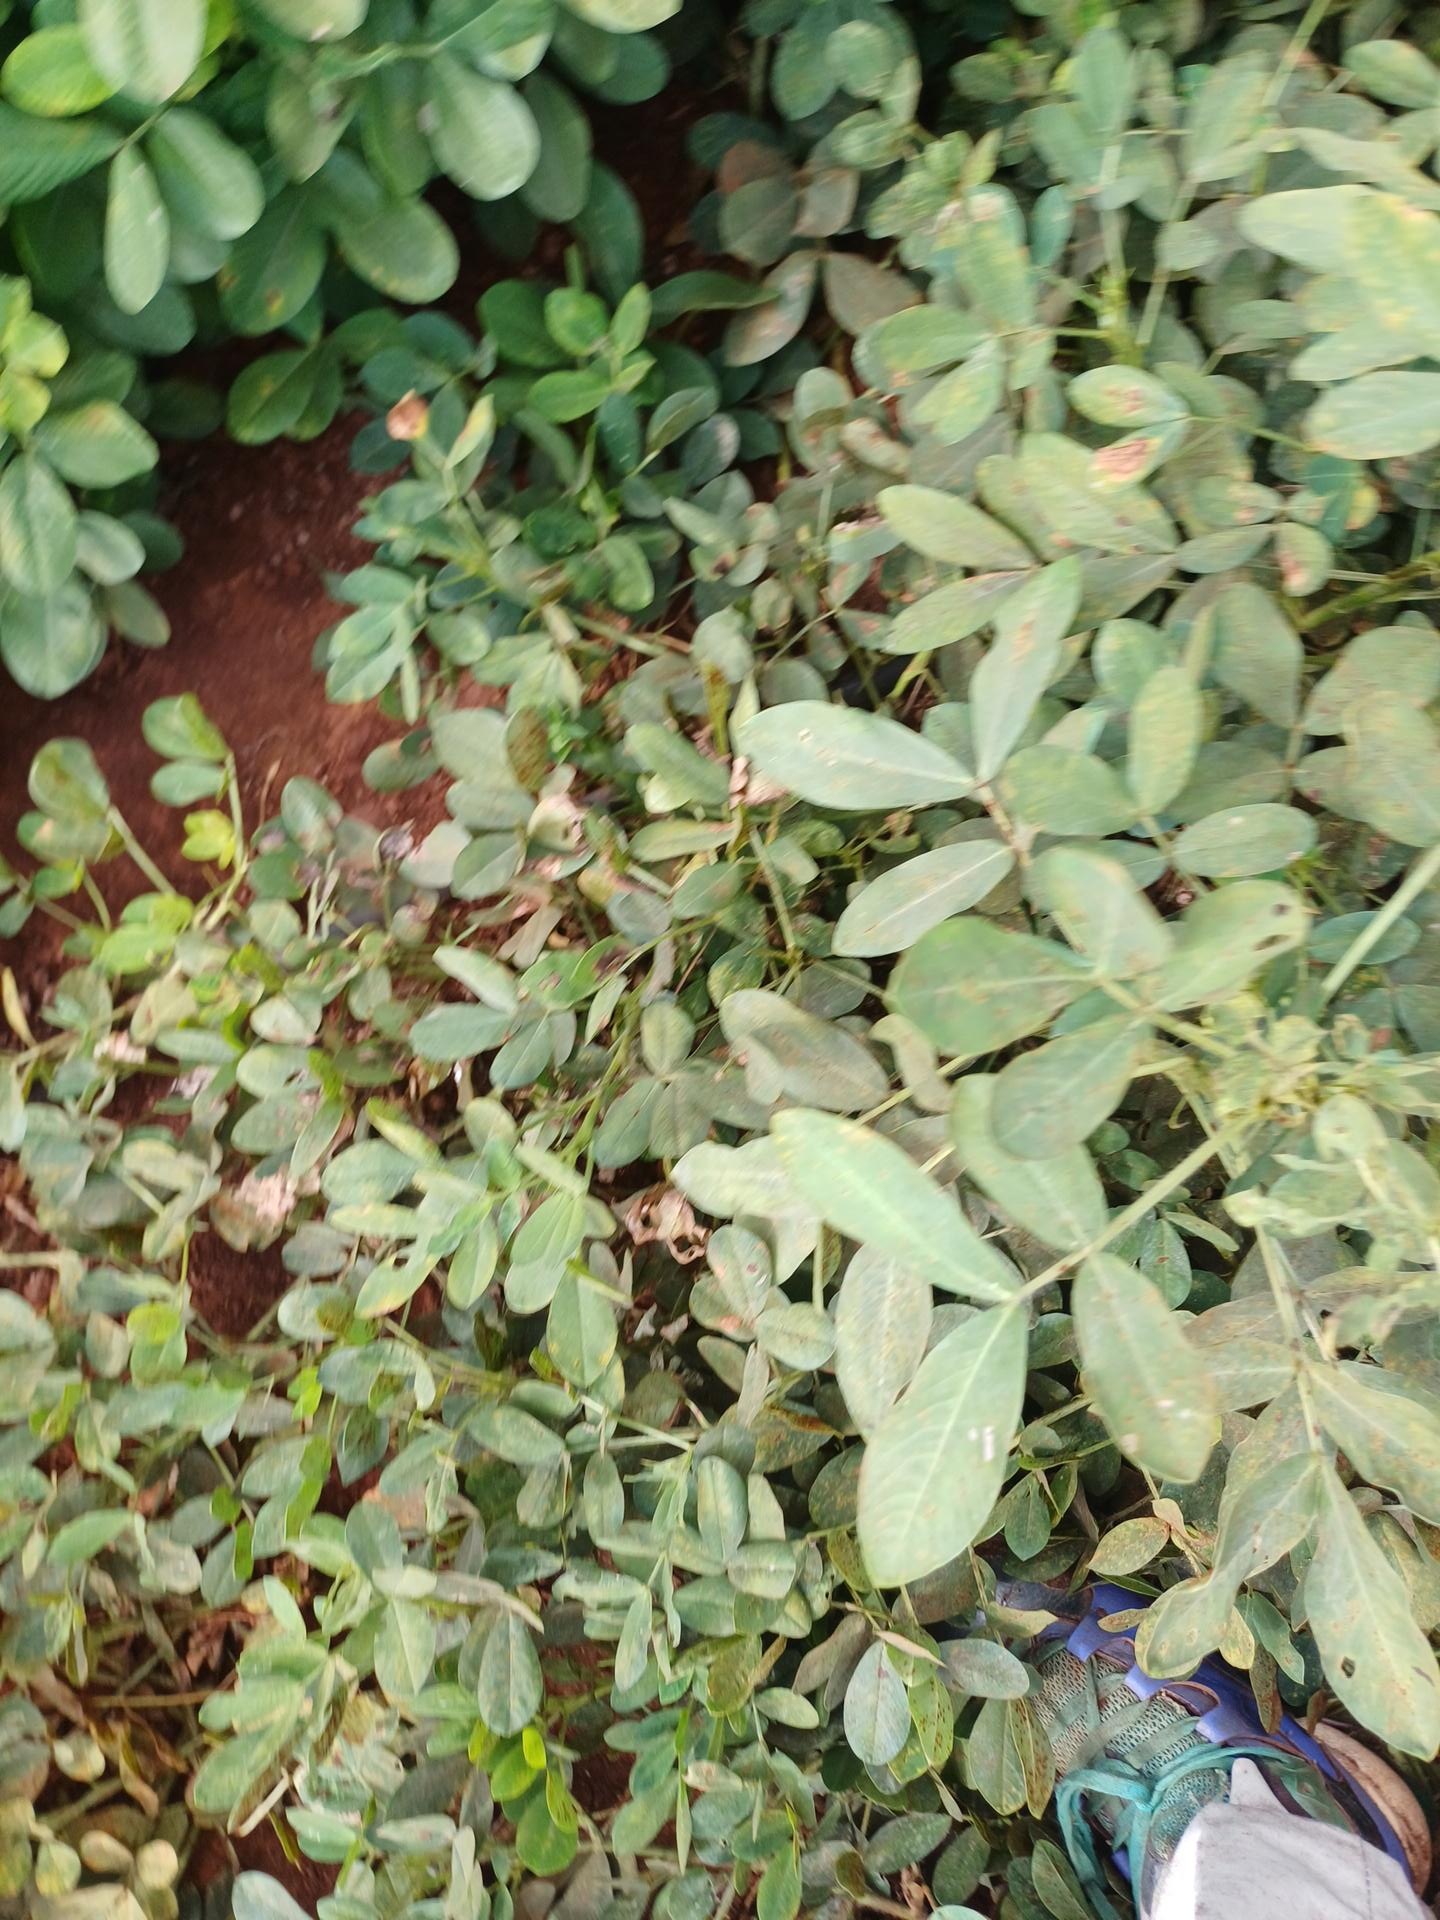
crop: groundnut
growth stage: maturity
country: Kenya
